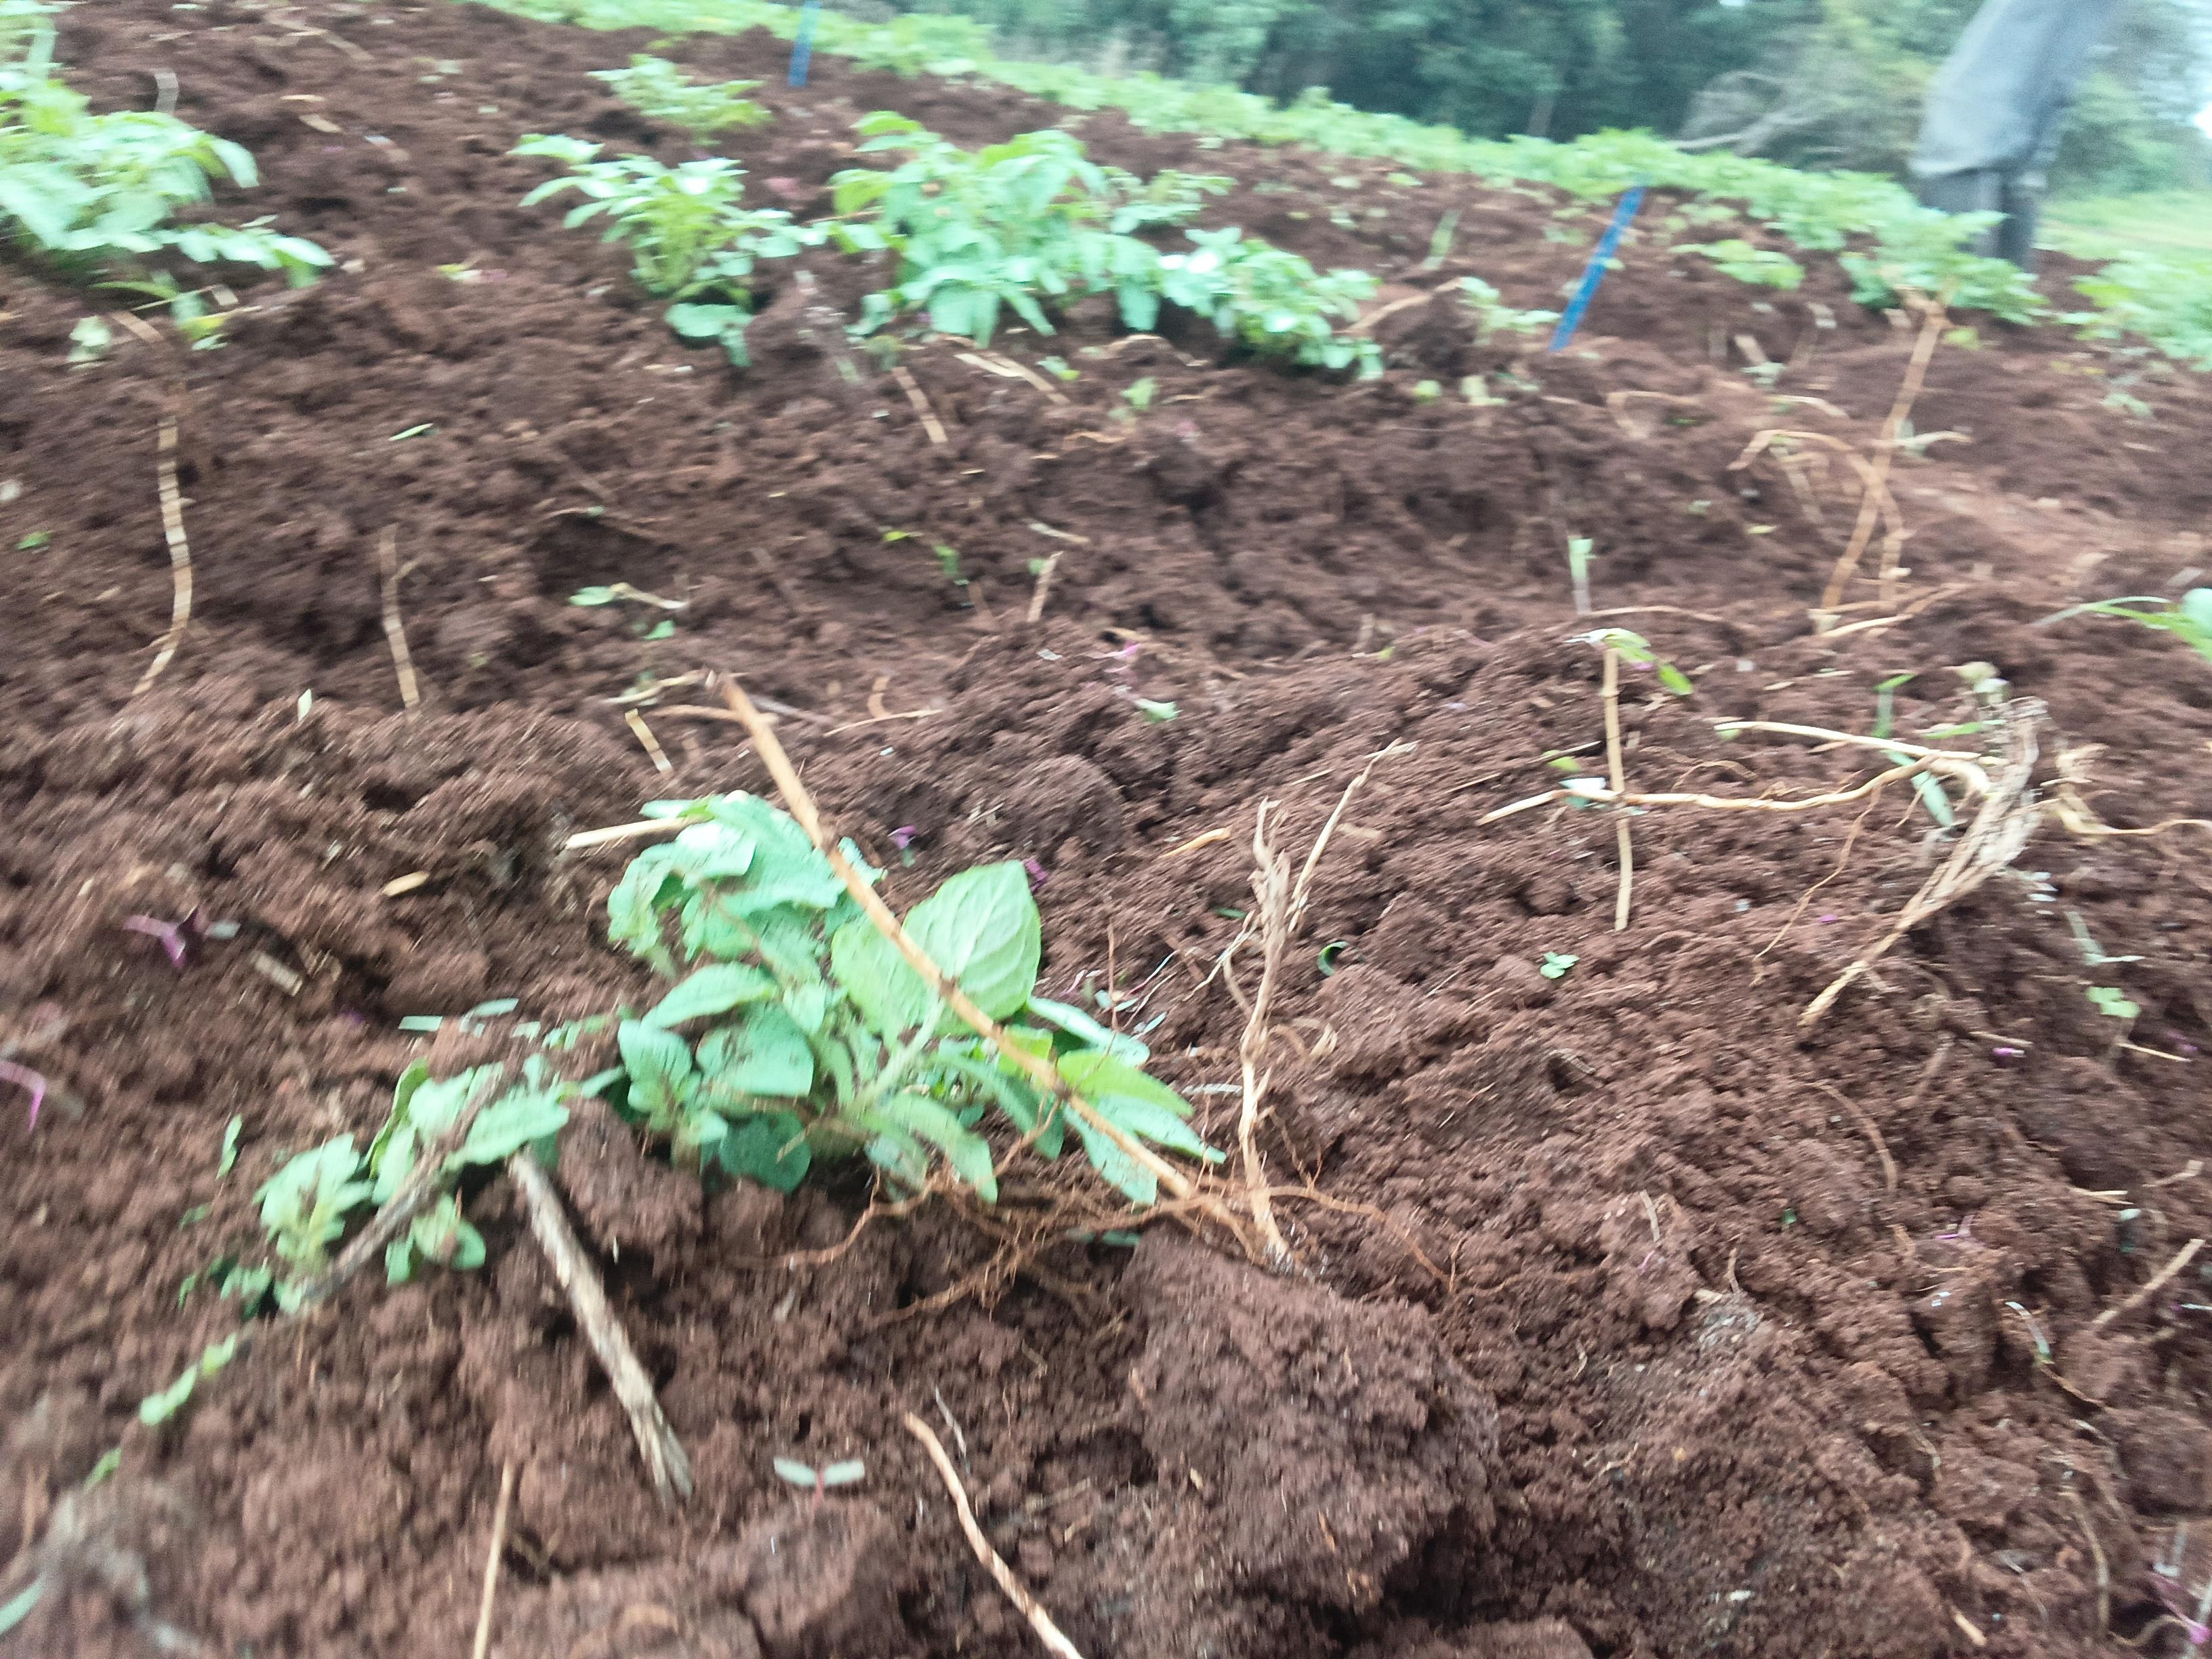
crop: potato
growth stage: sprouting emergence
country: Kenya
